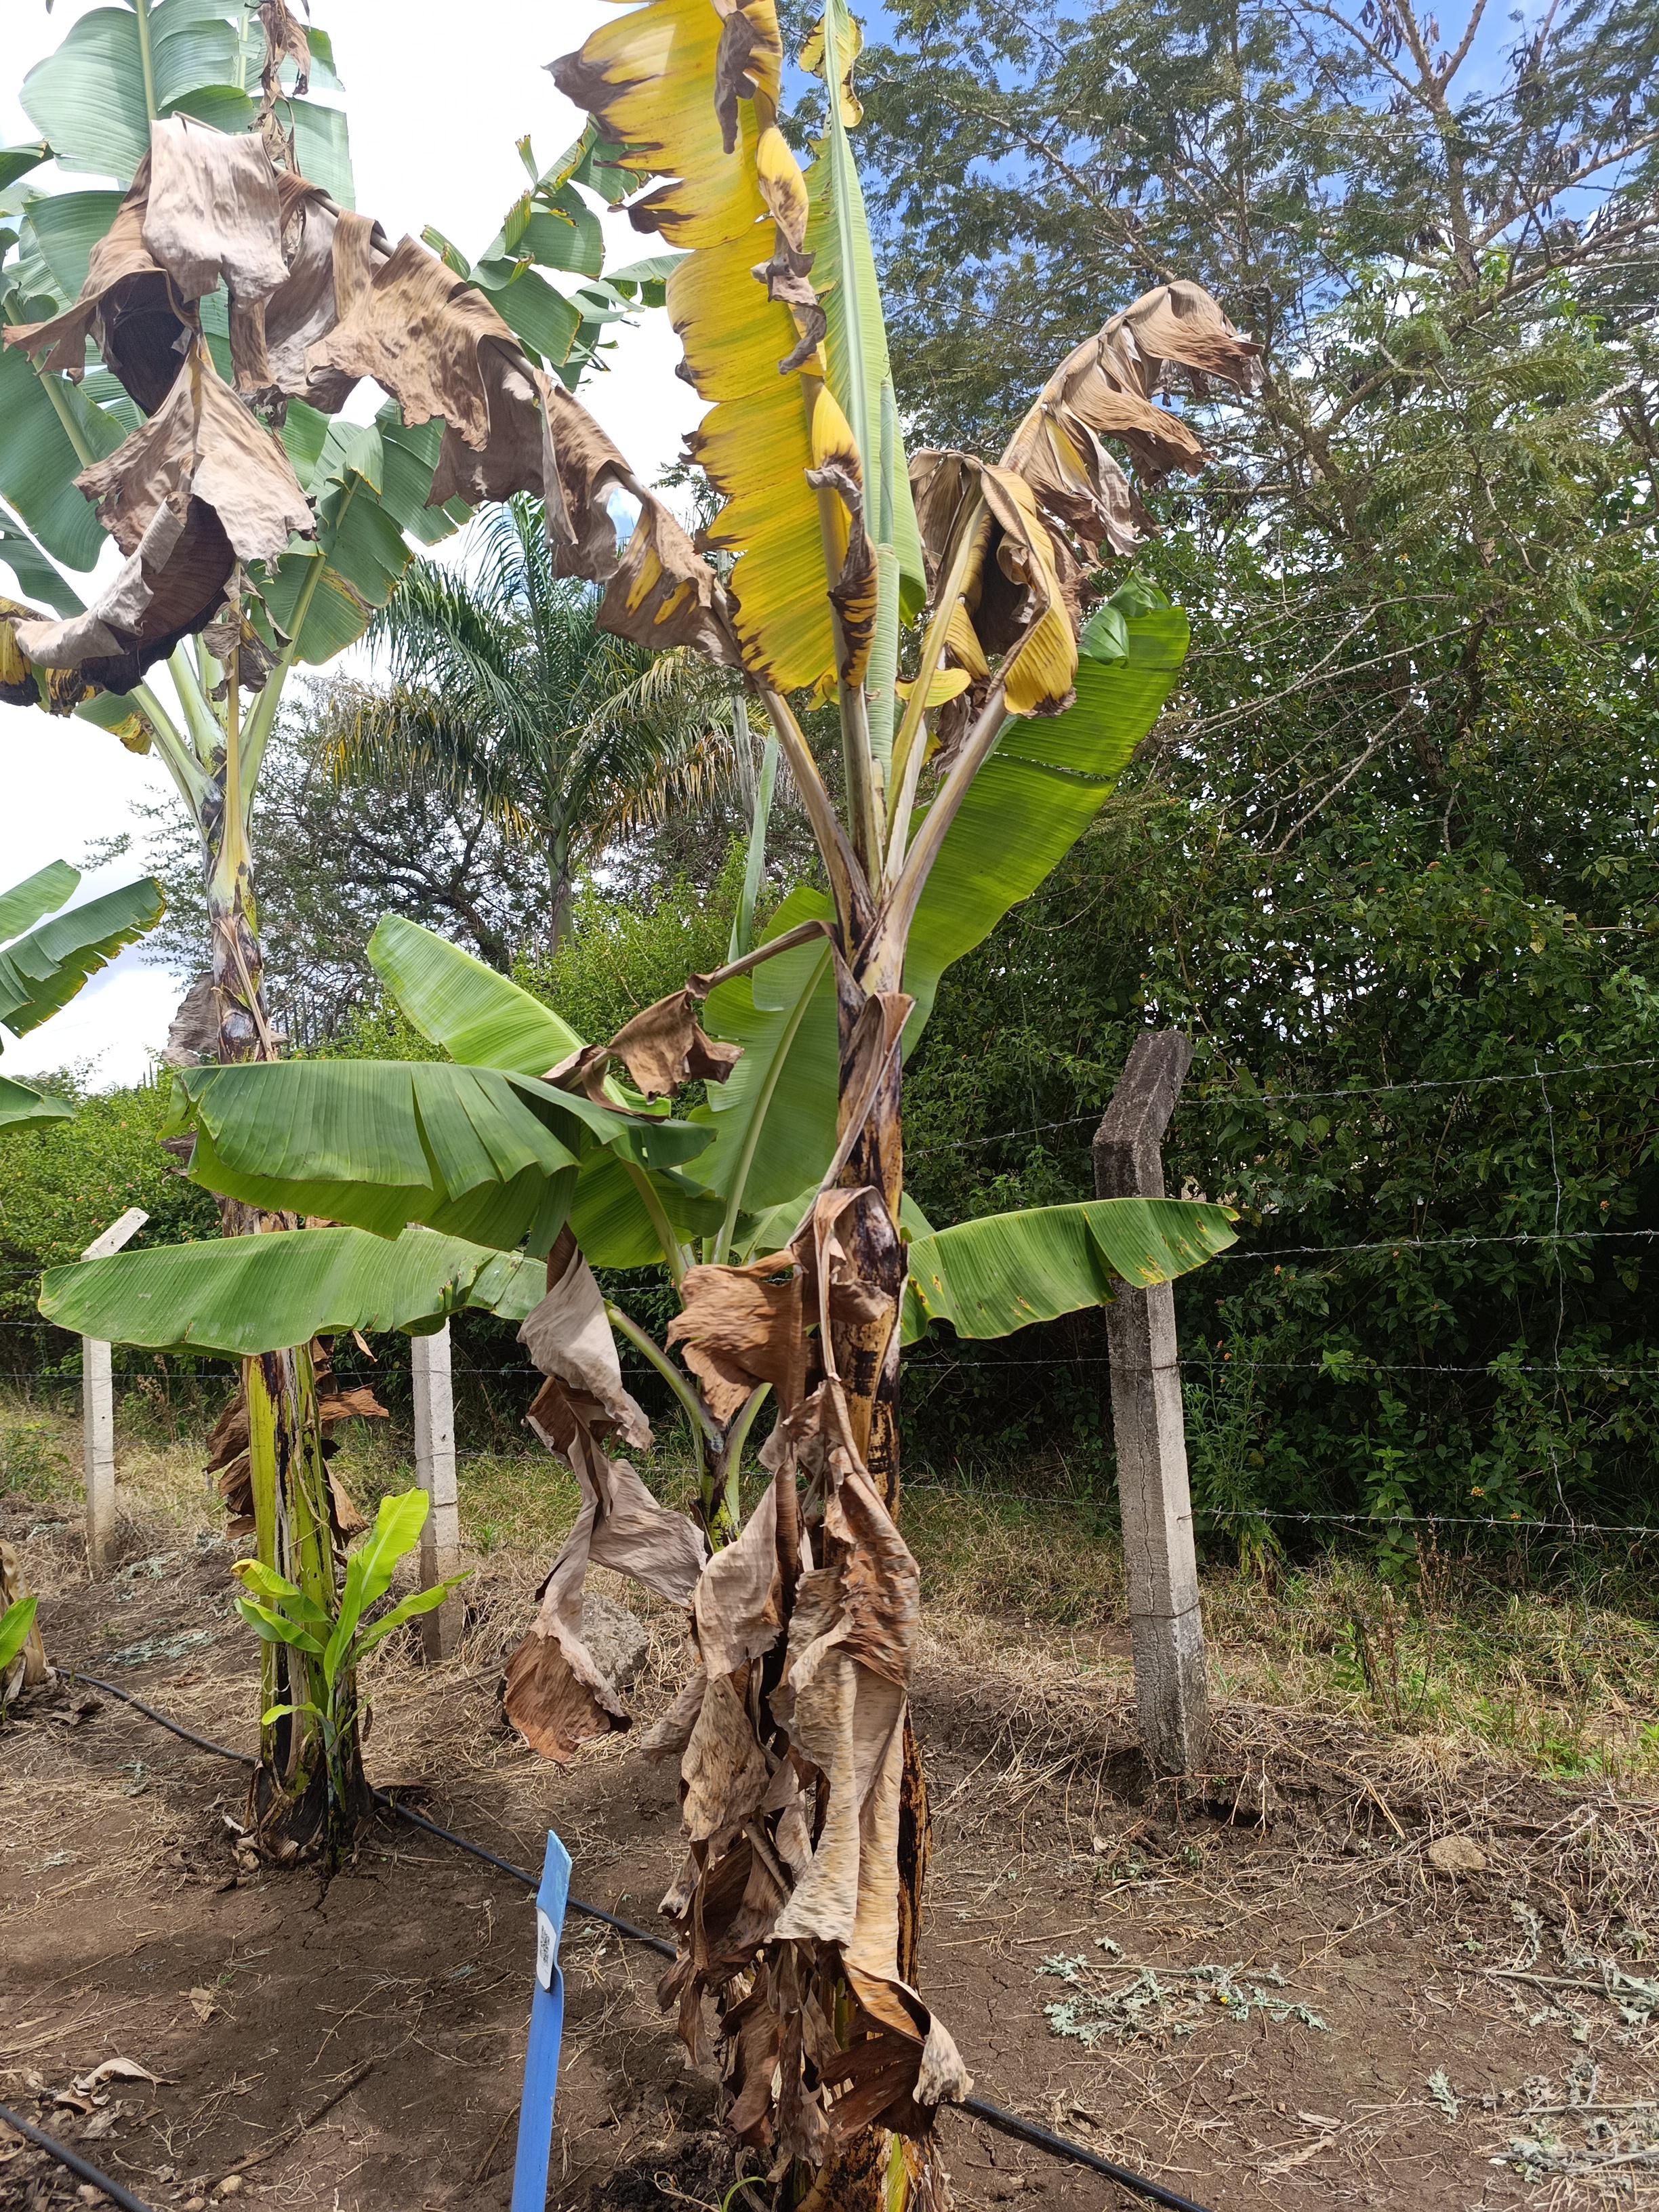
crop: banana
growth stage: vegetative
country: Tanzania
